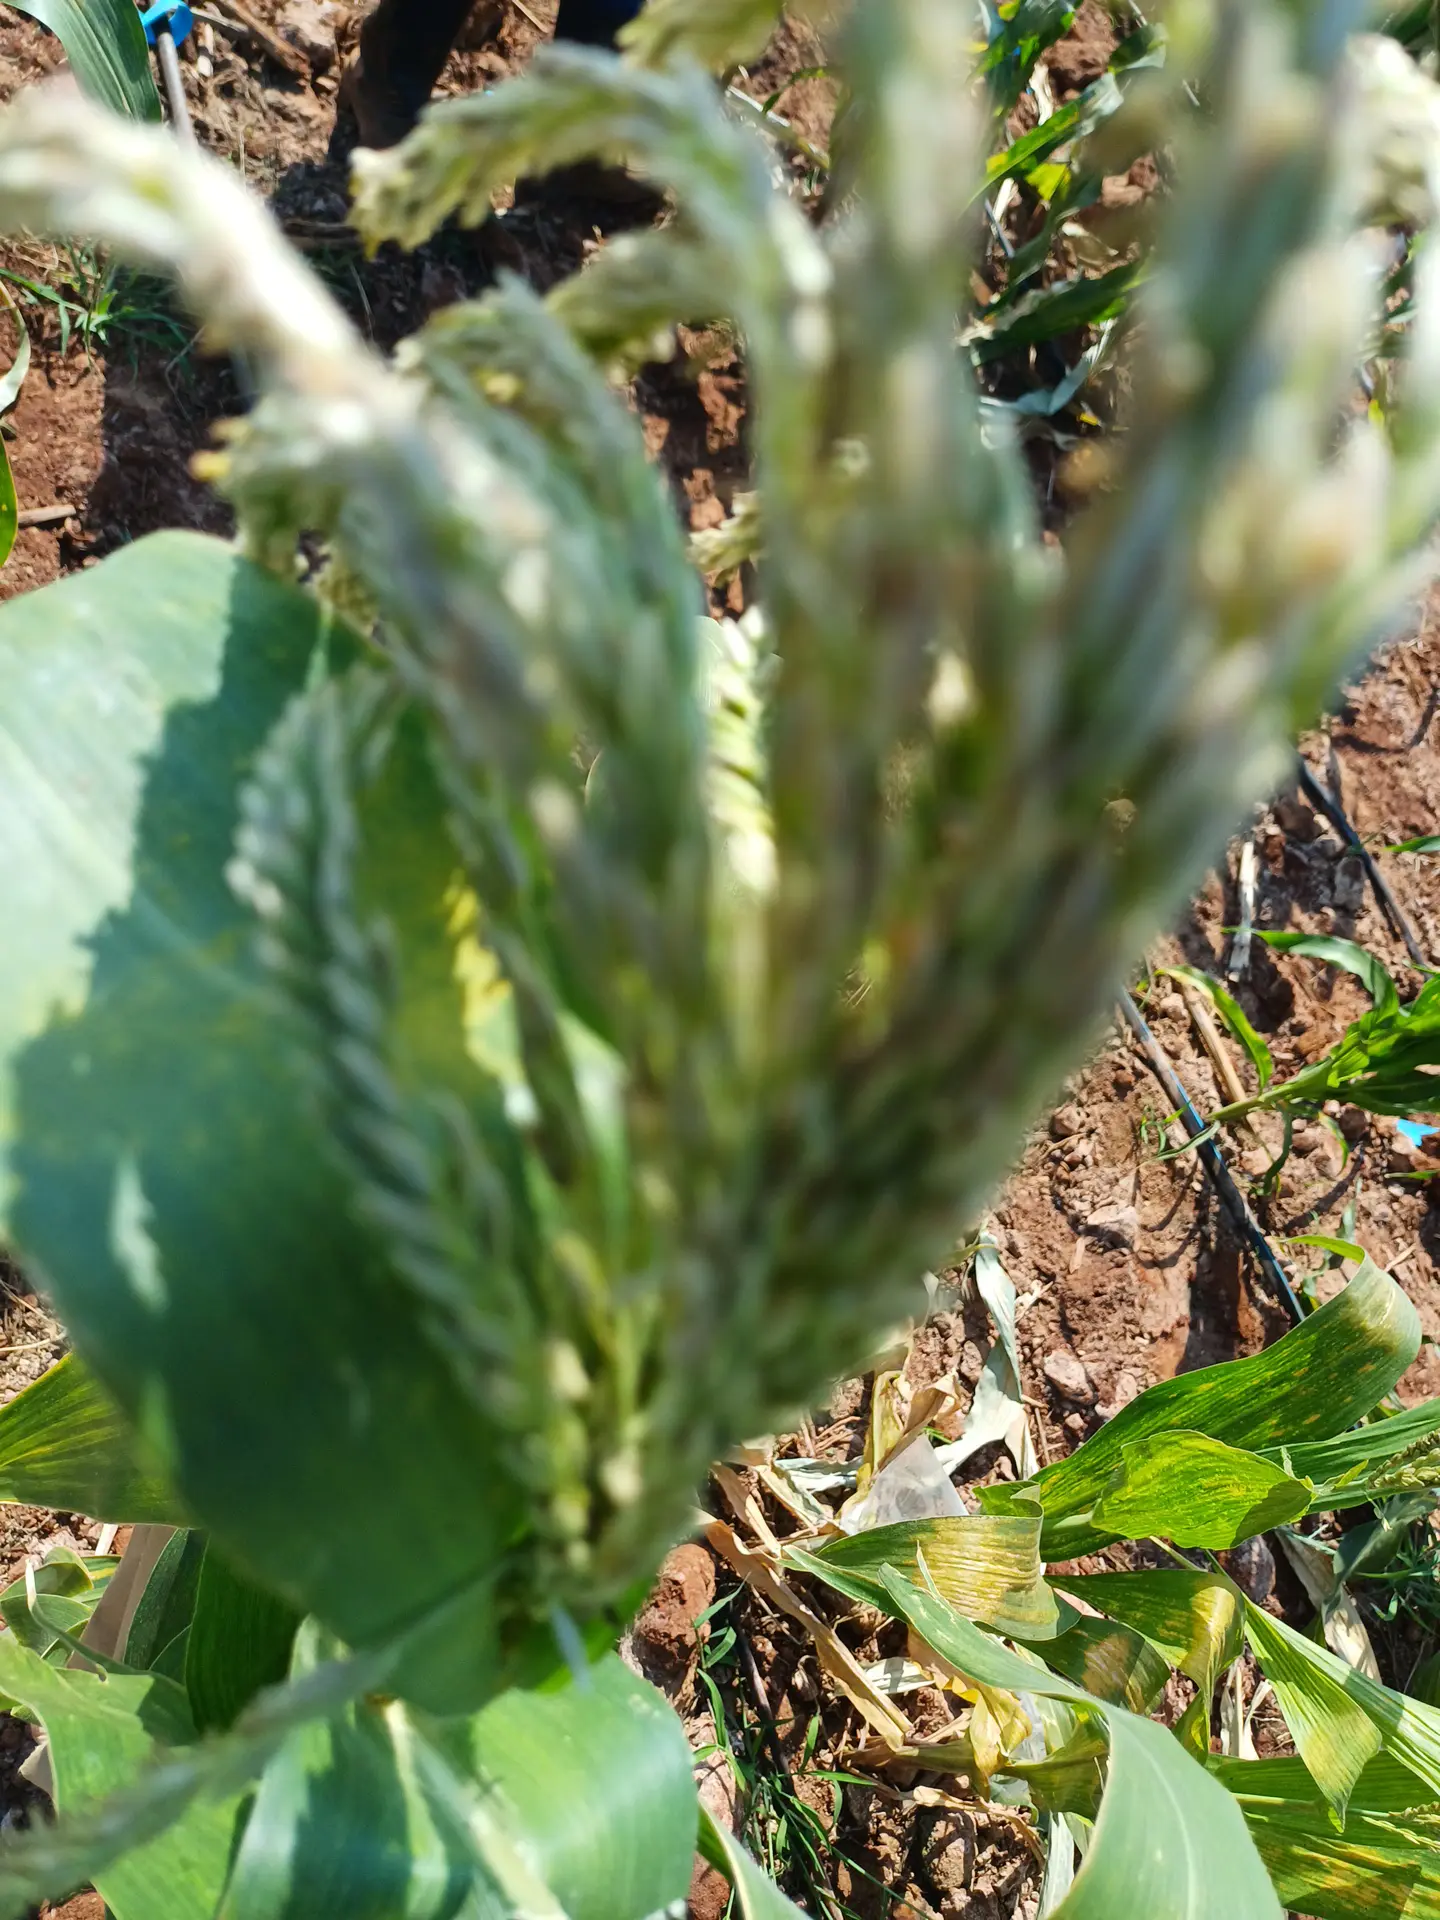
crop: maize
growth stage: flowering
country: Kenya
